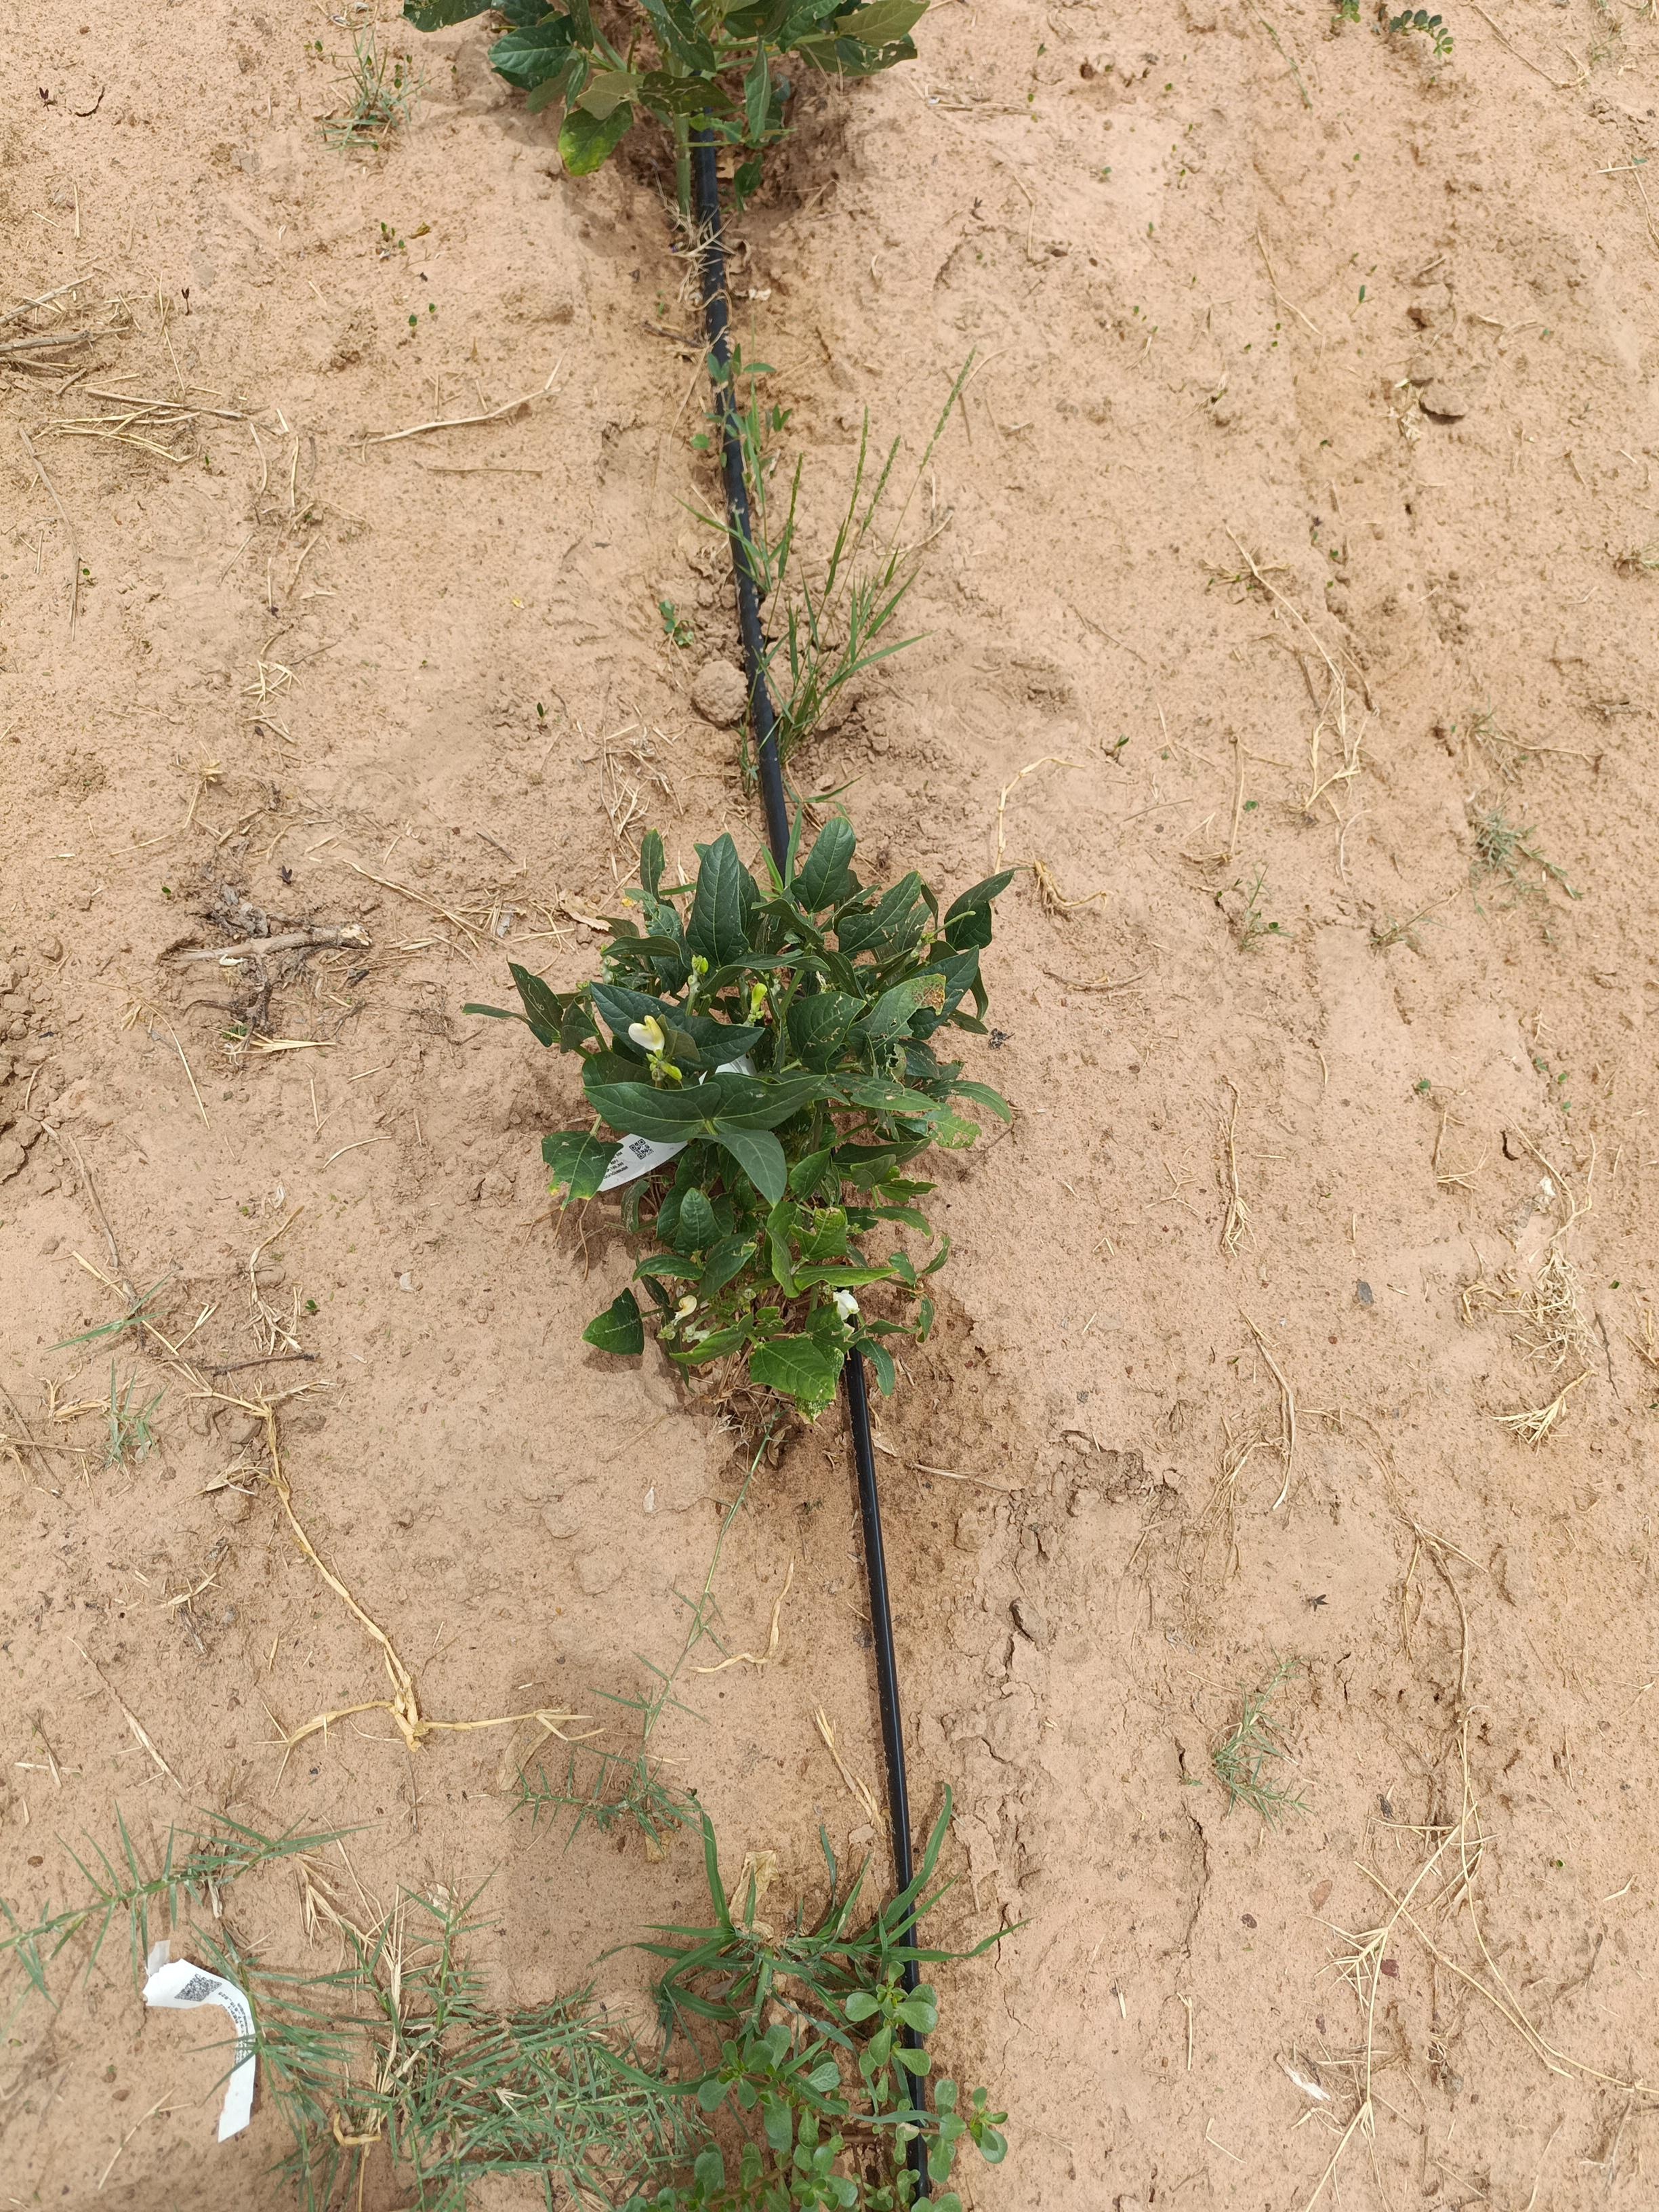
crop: cowpea
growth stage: flowering
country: Nigeria
